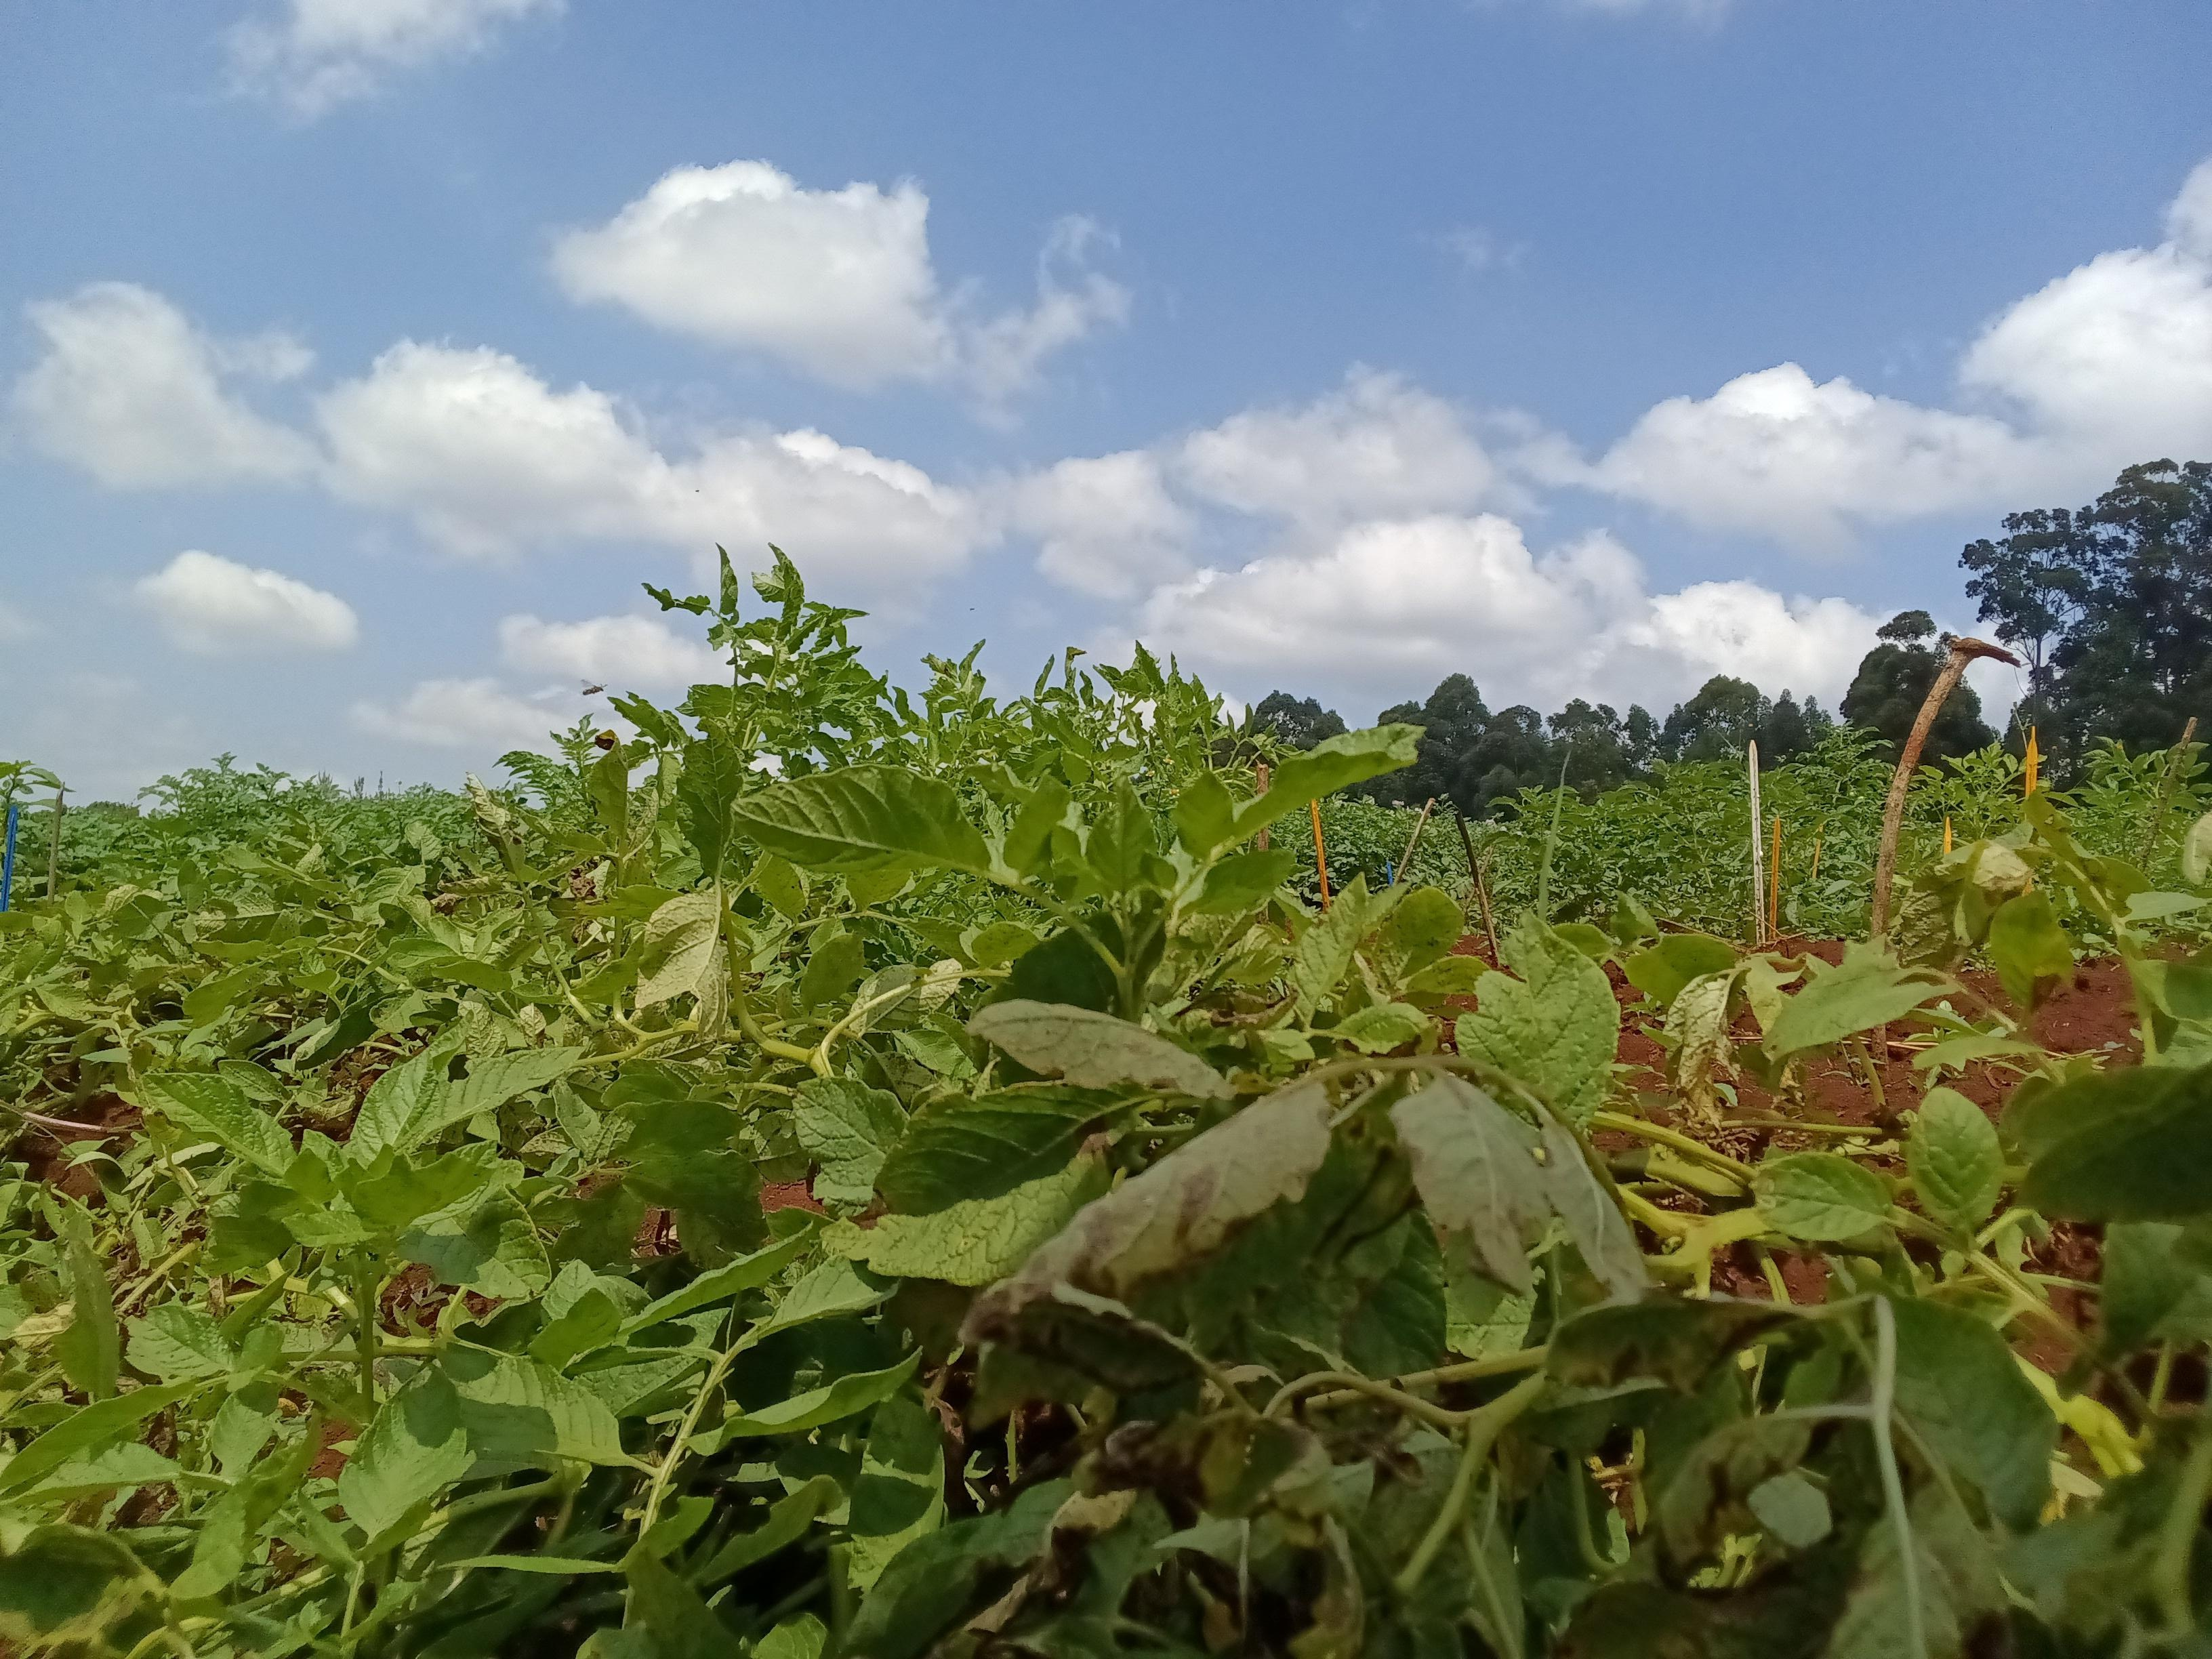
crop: potato
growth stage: harvest maturity
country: Kenya
